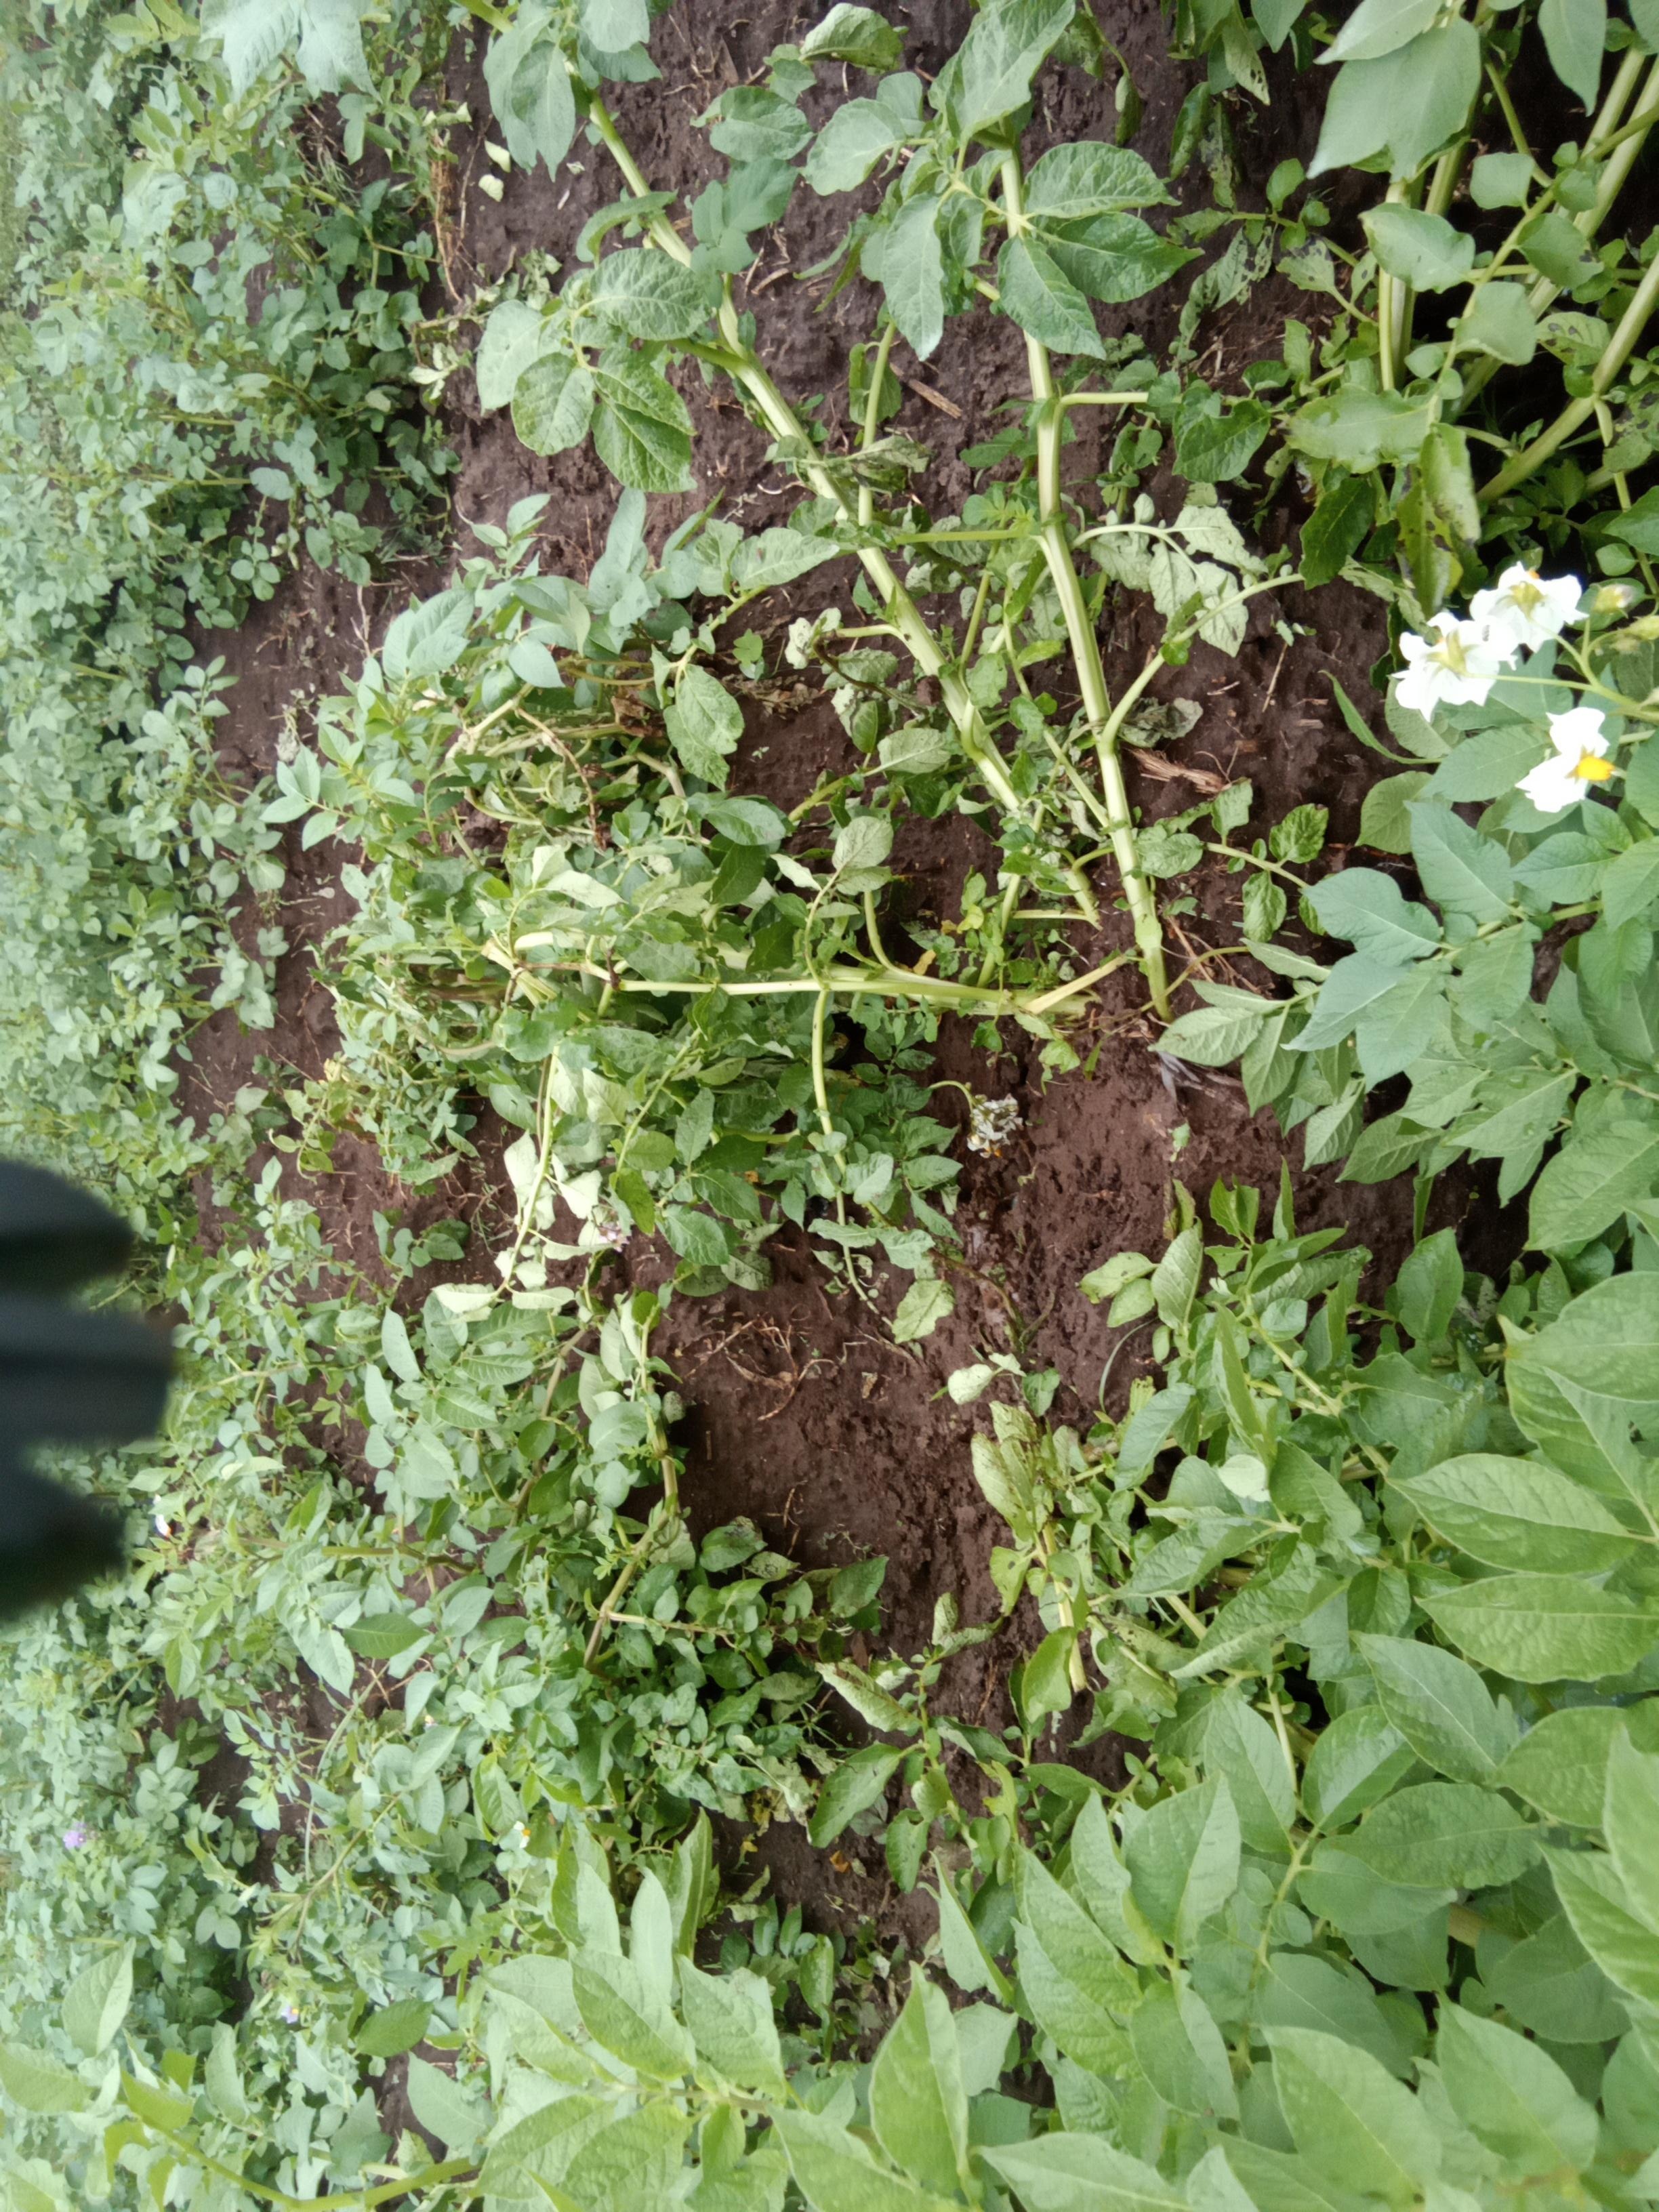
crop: potato
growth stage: flowering
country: Kenya
